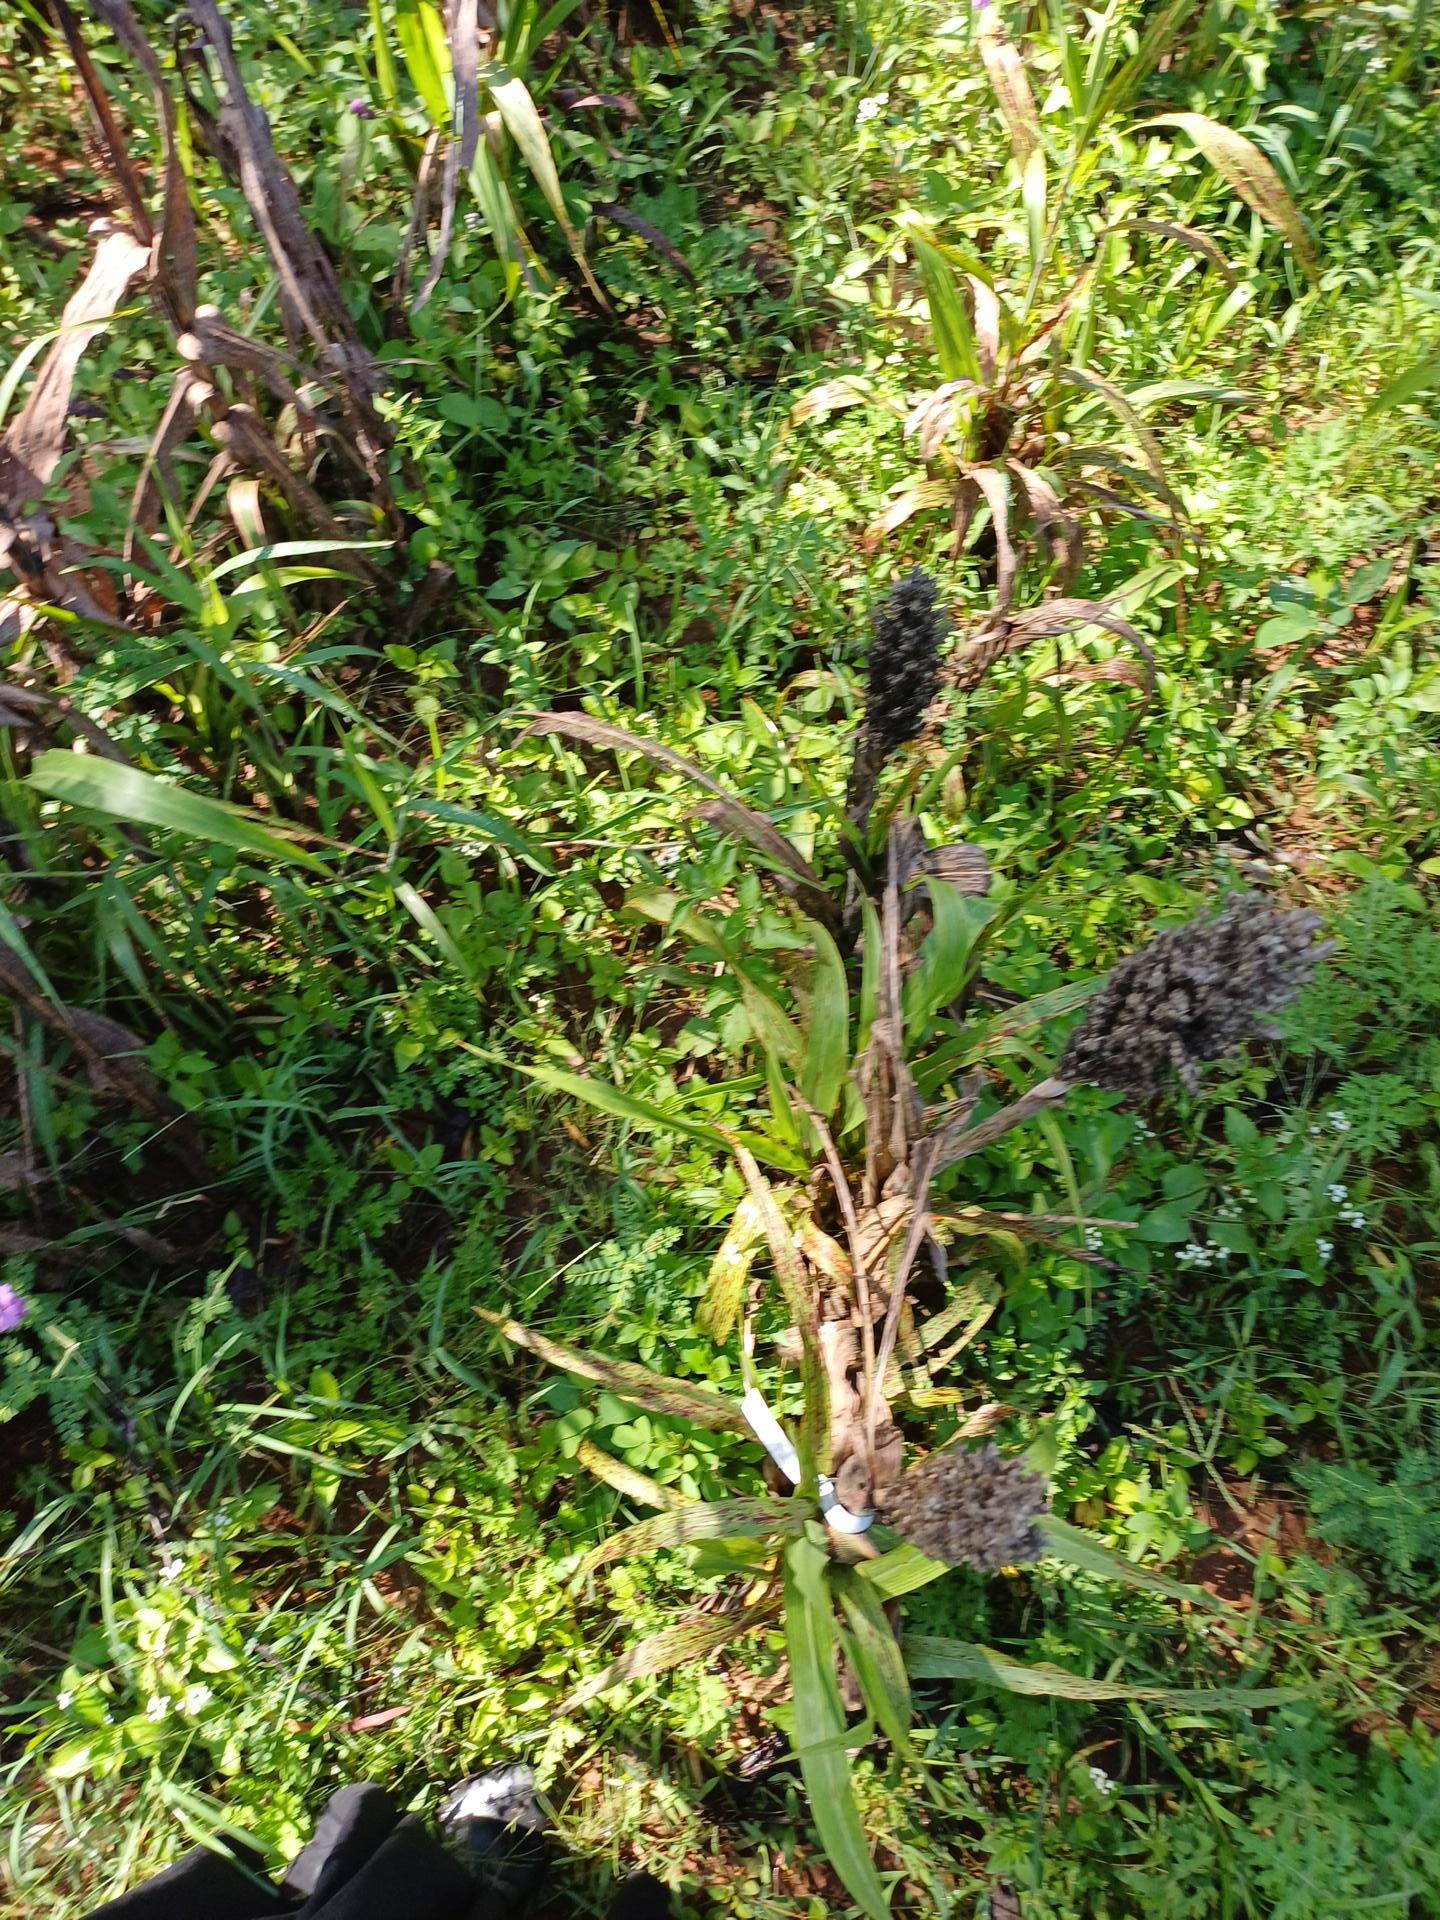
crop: sorghum
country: Kenya
